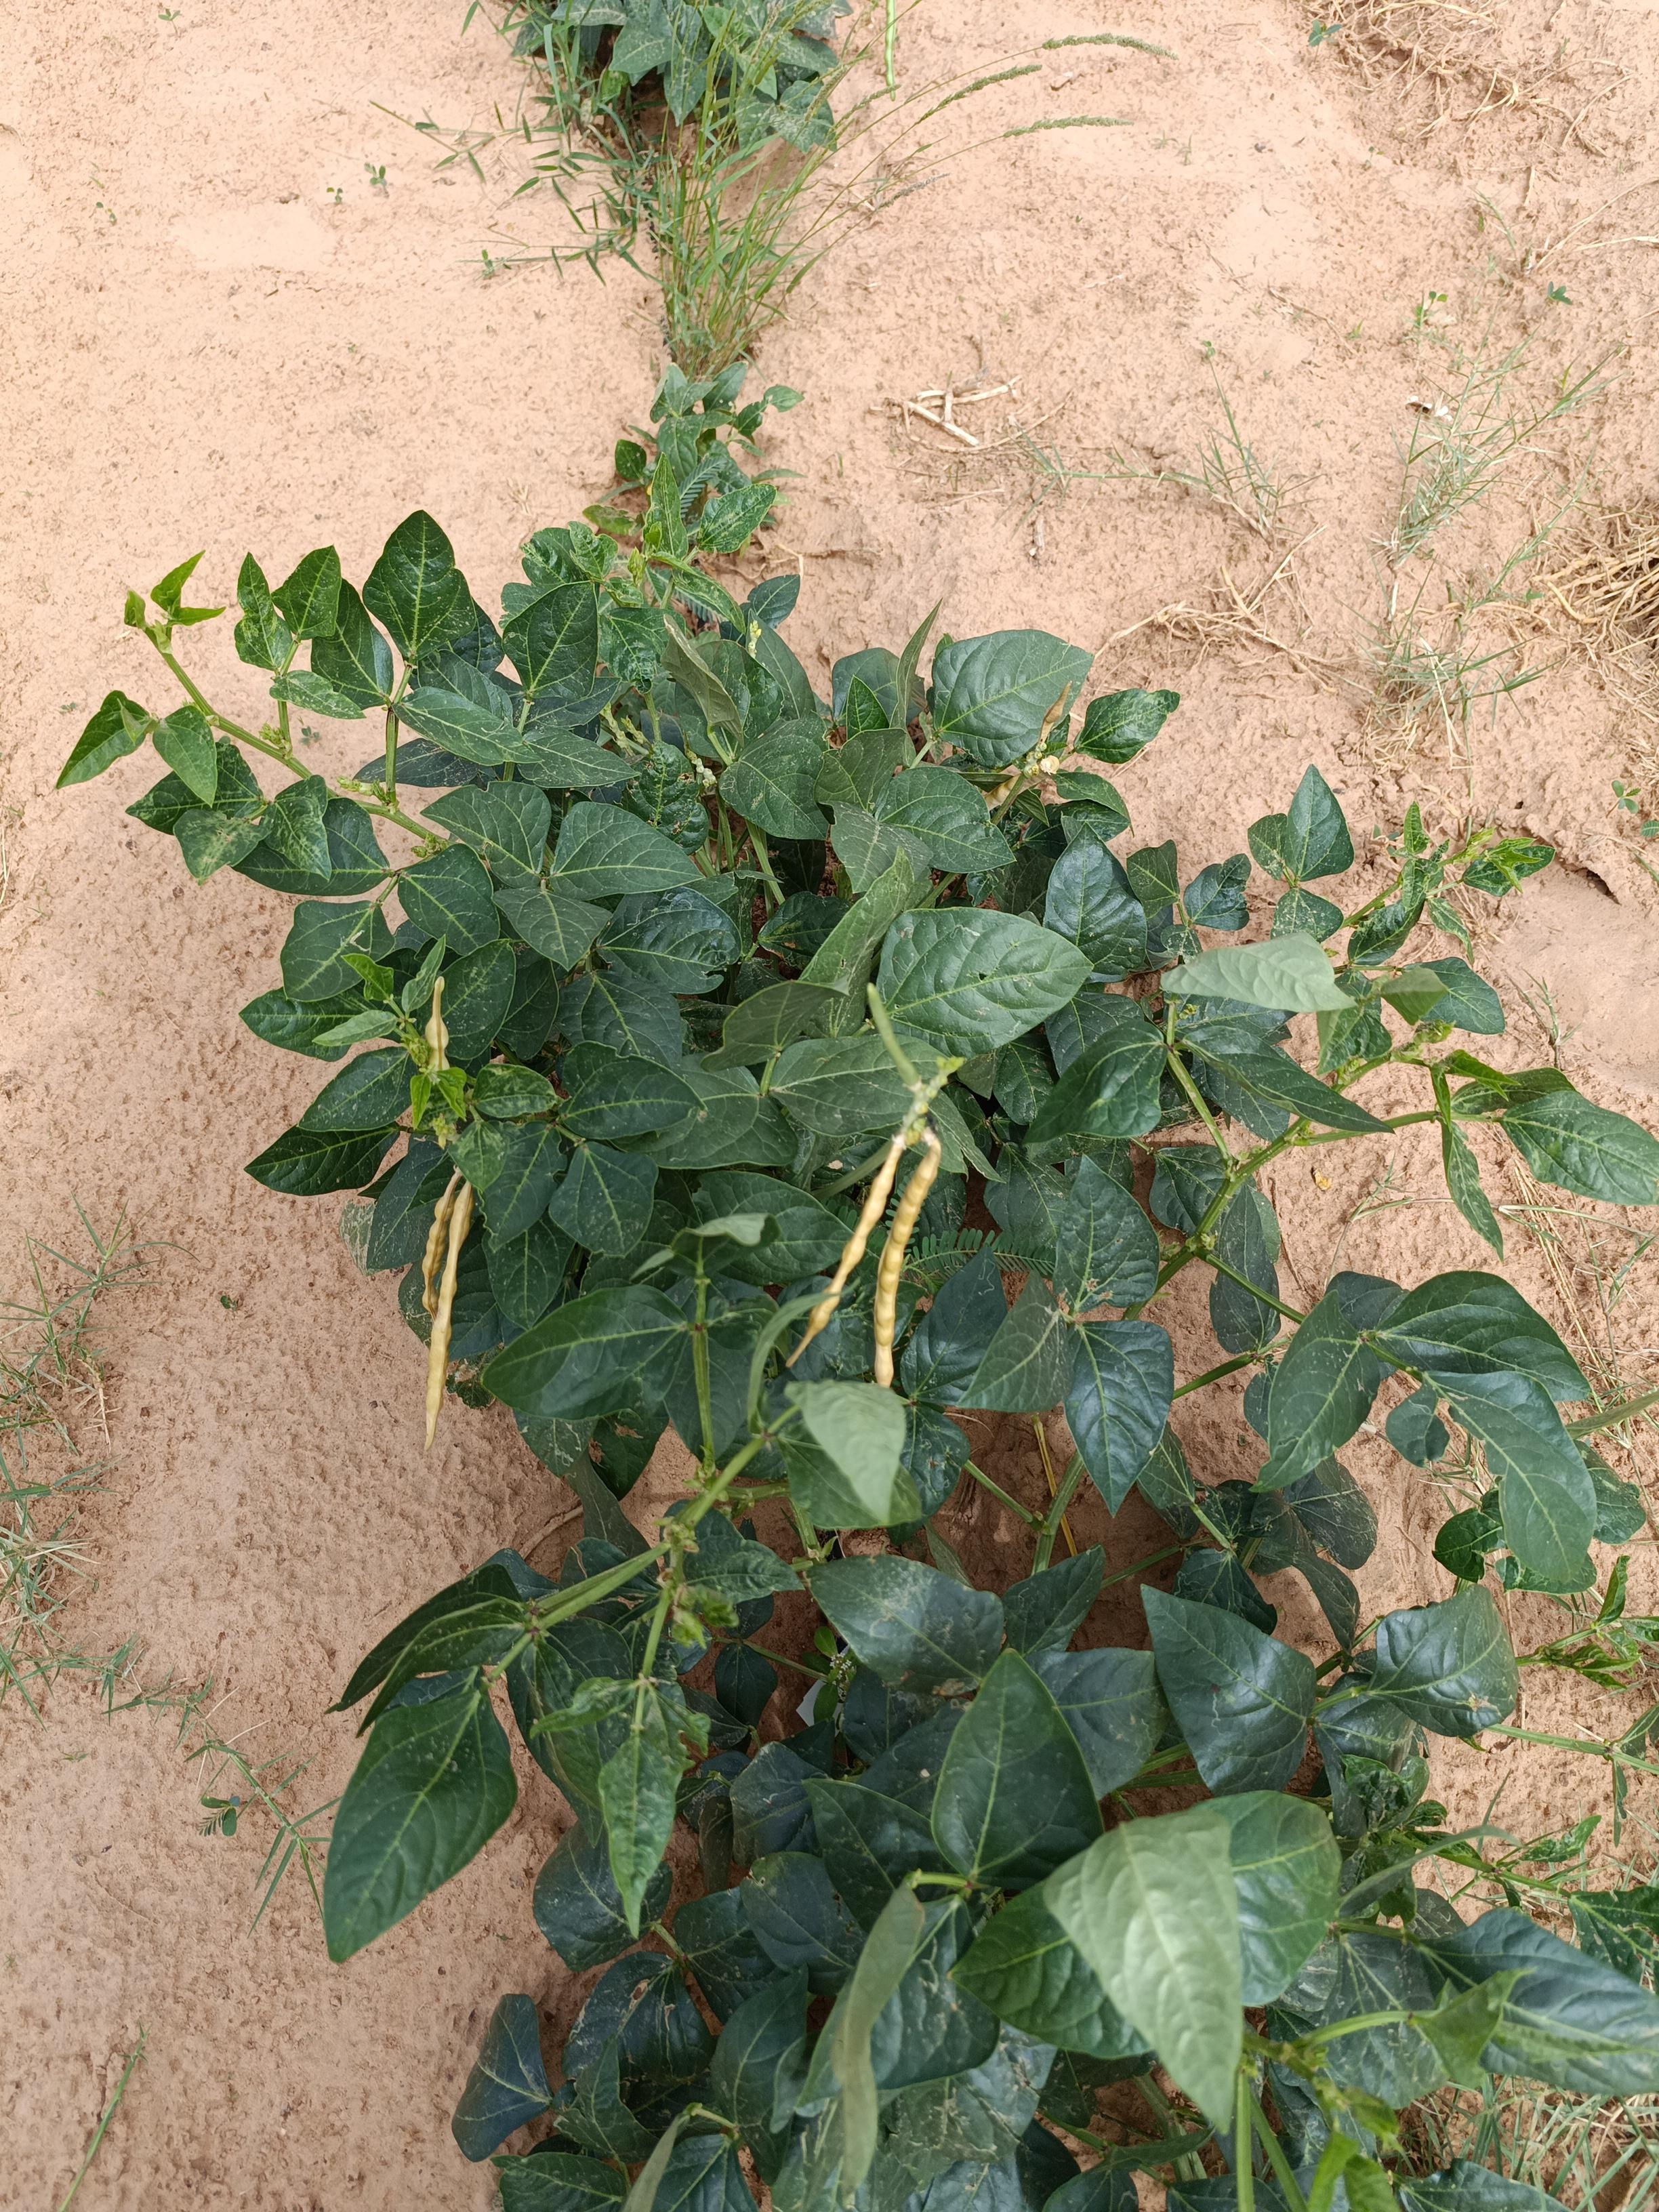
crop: cowpea
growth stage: development pod
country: Nigeria
